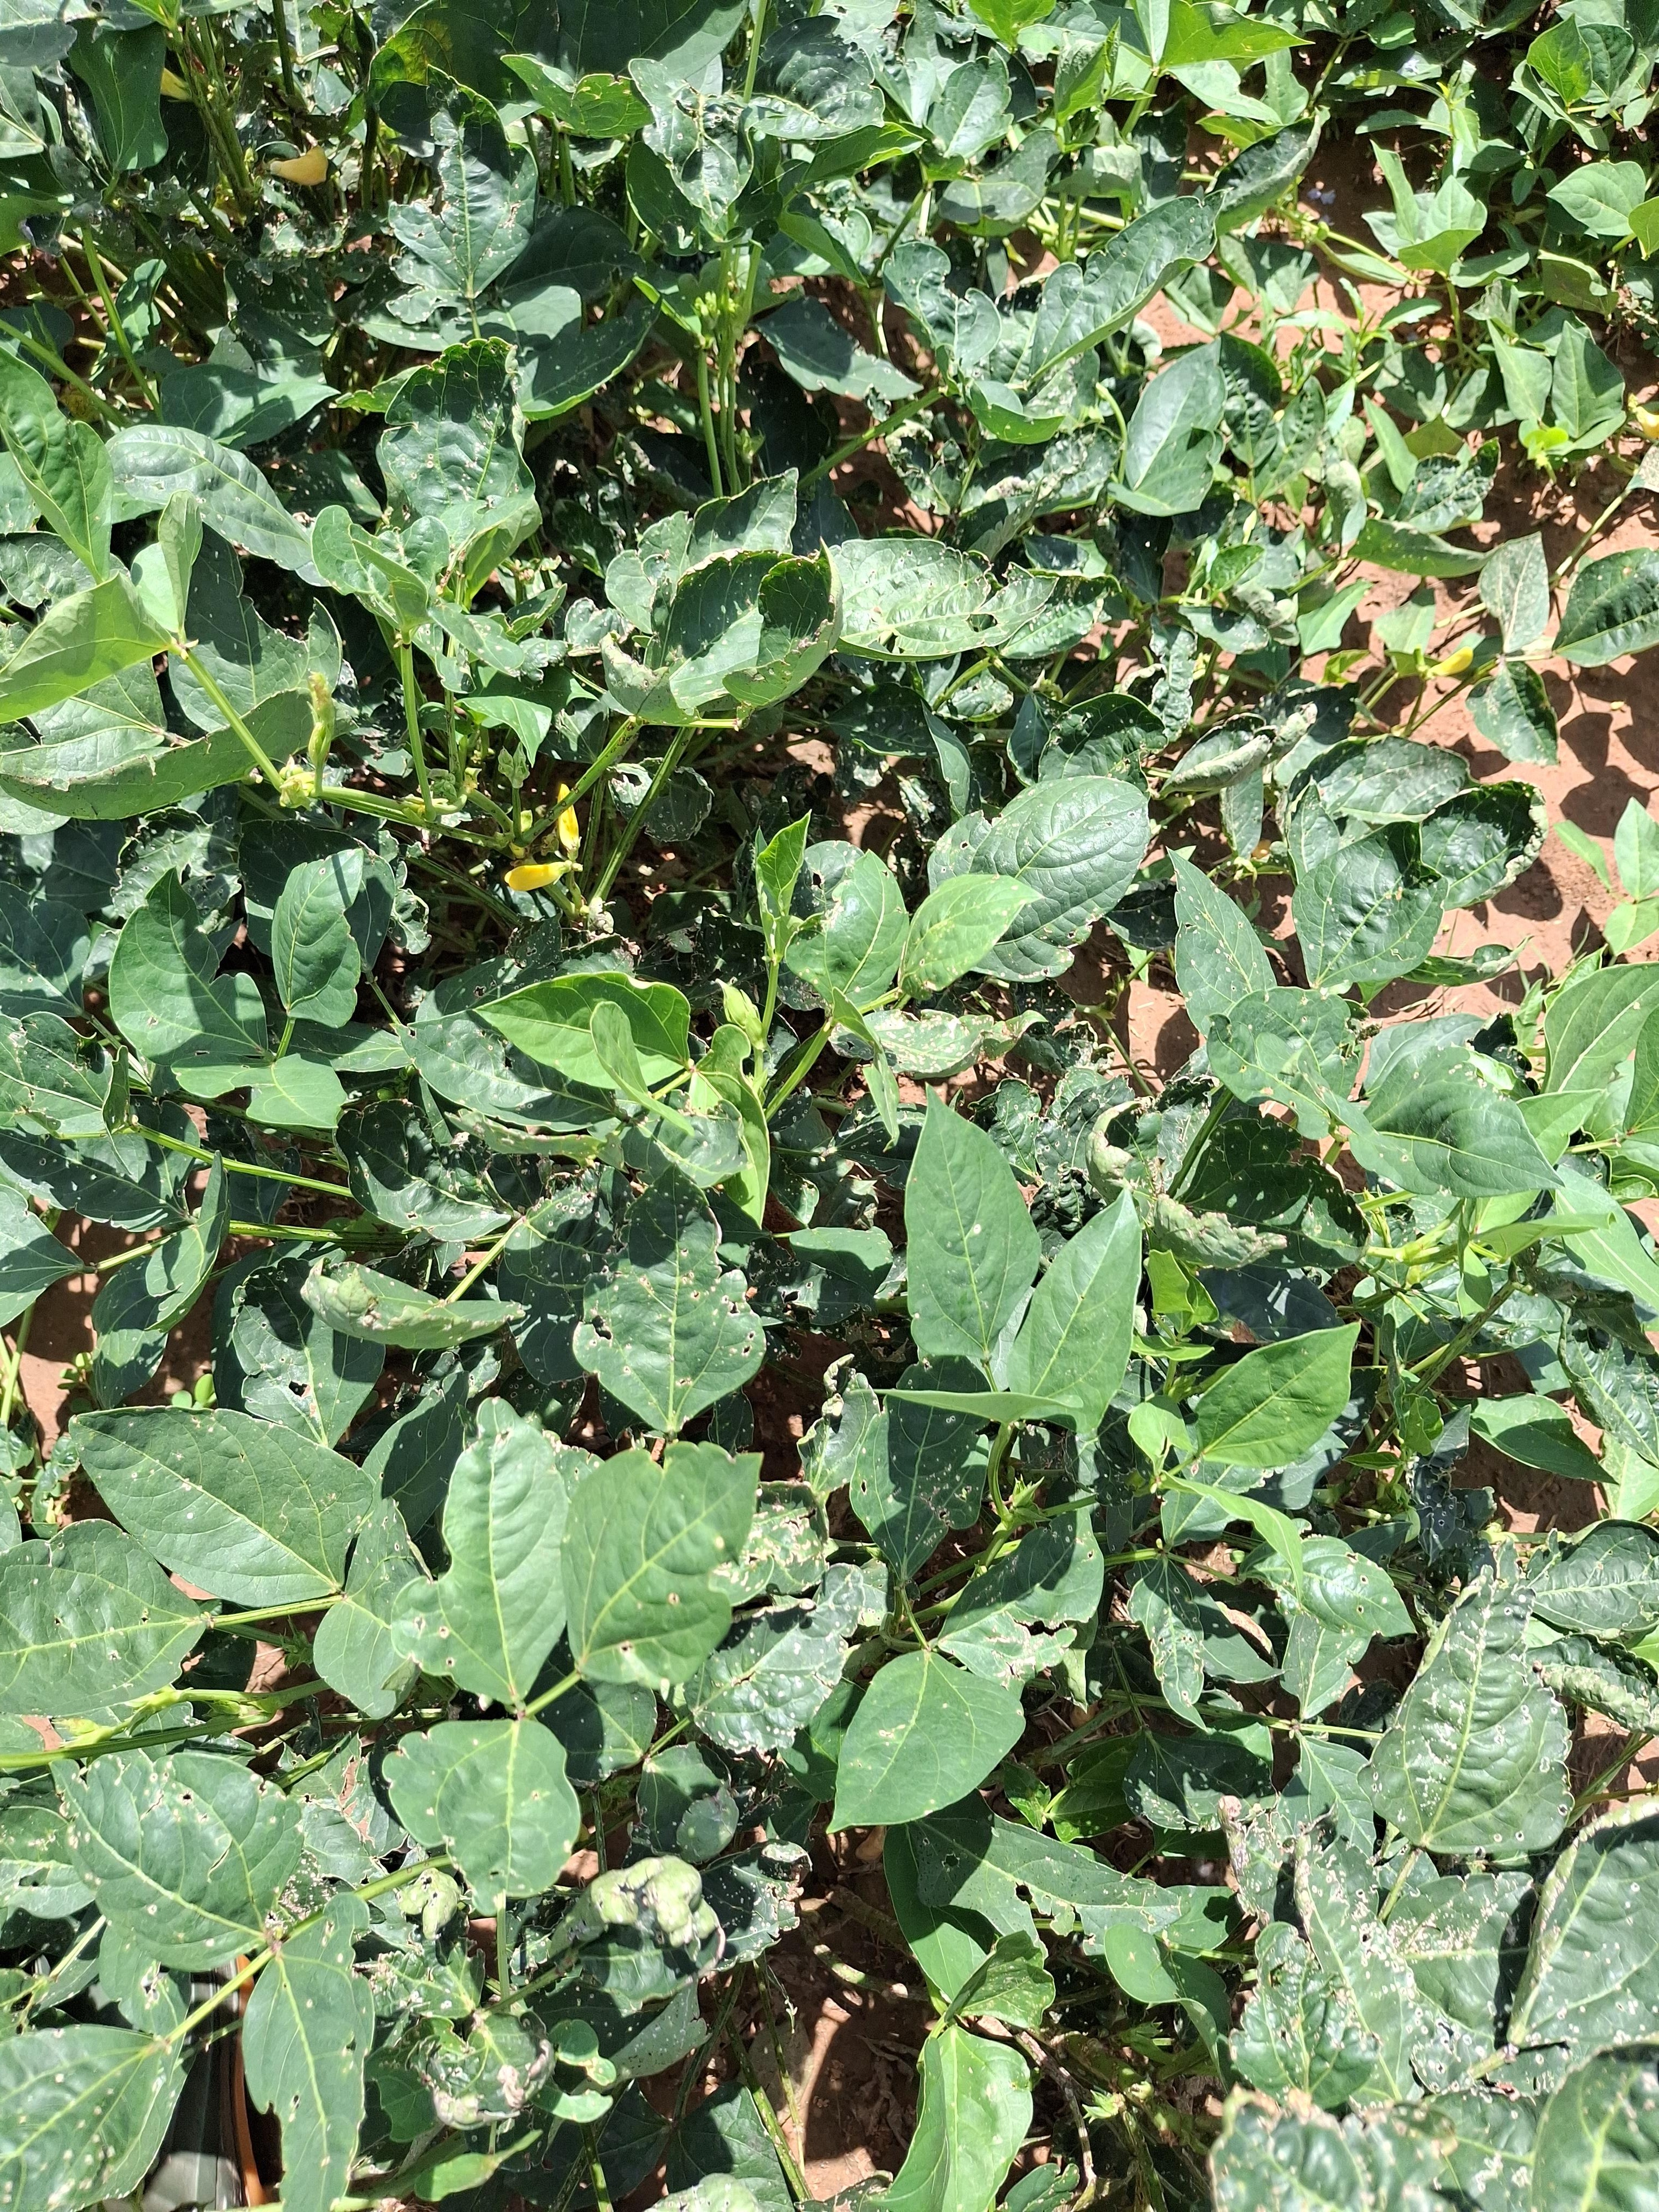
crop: cowpea
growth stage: development pod
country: Nigeria
